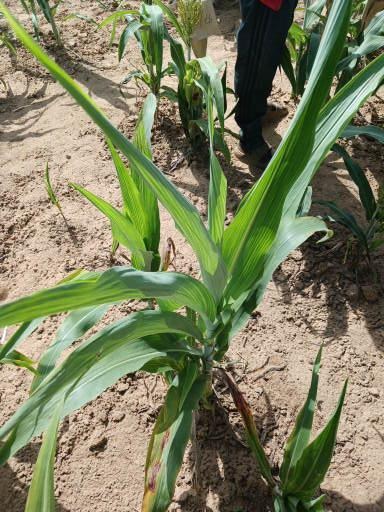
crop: sorghum
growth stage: vegetative
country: Senegal
